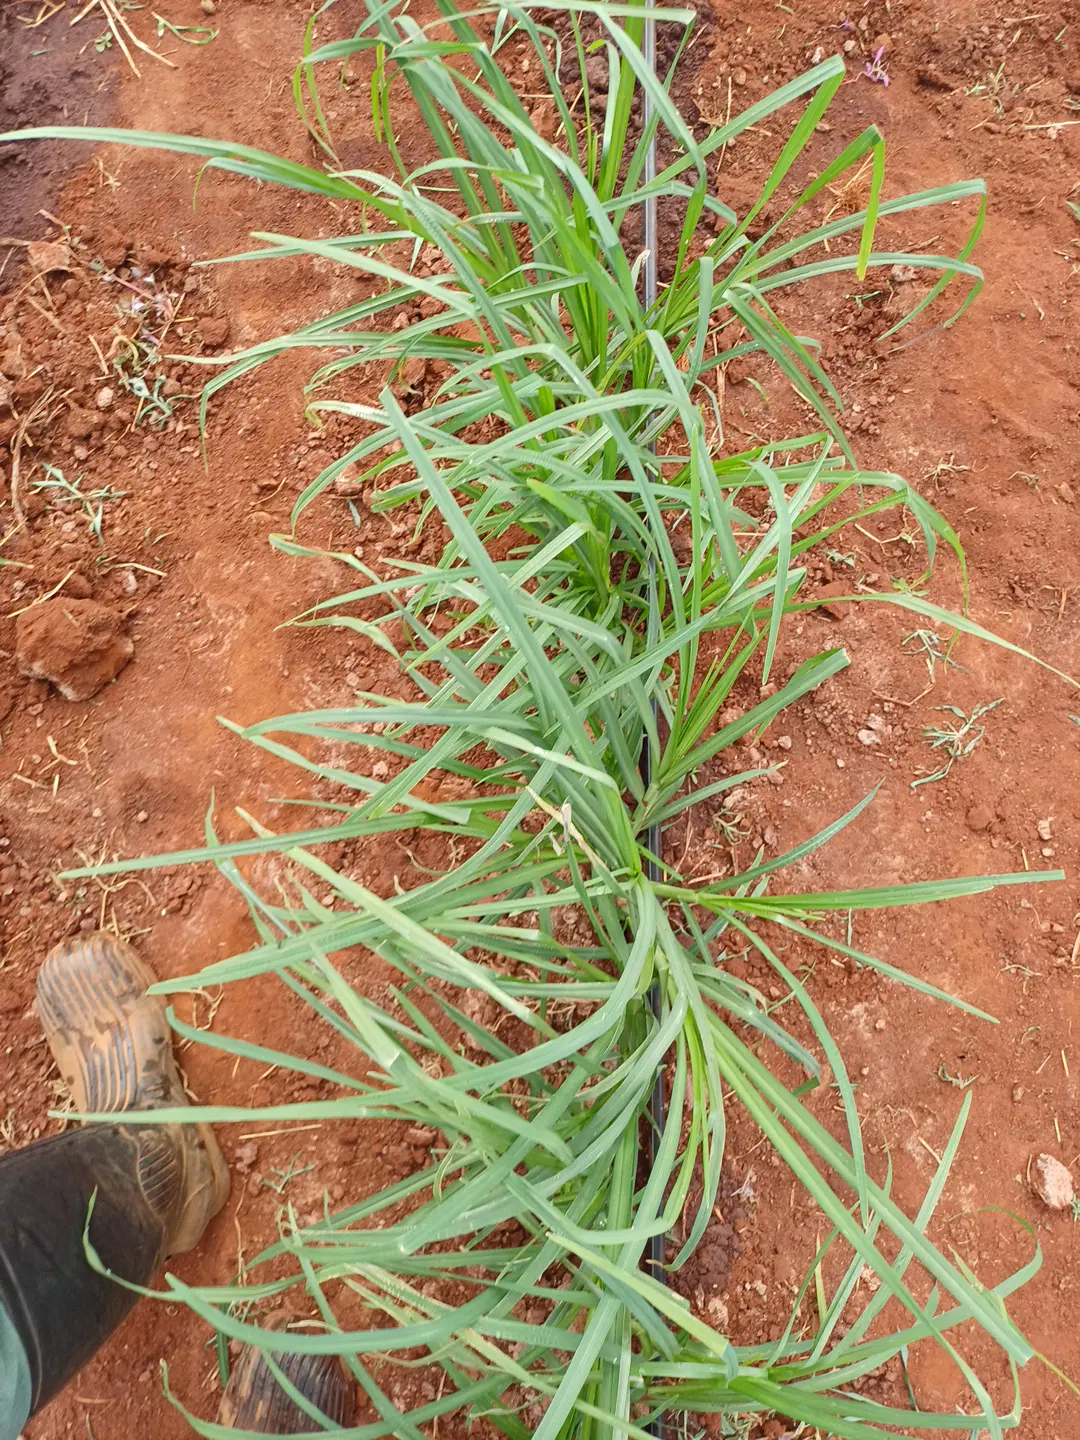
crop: finger millet
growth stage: elongation stem
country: Kenya
